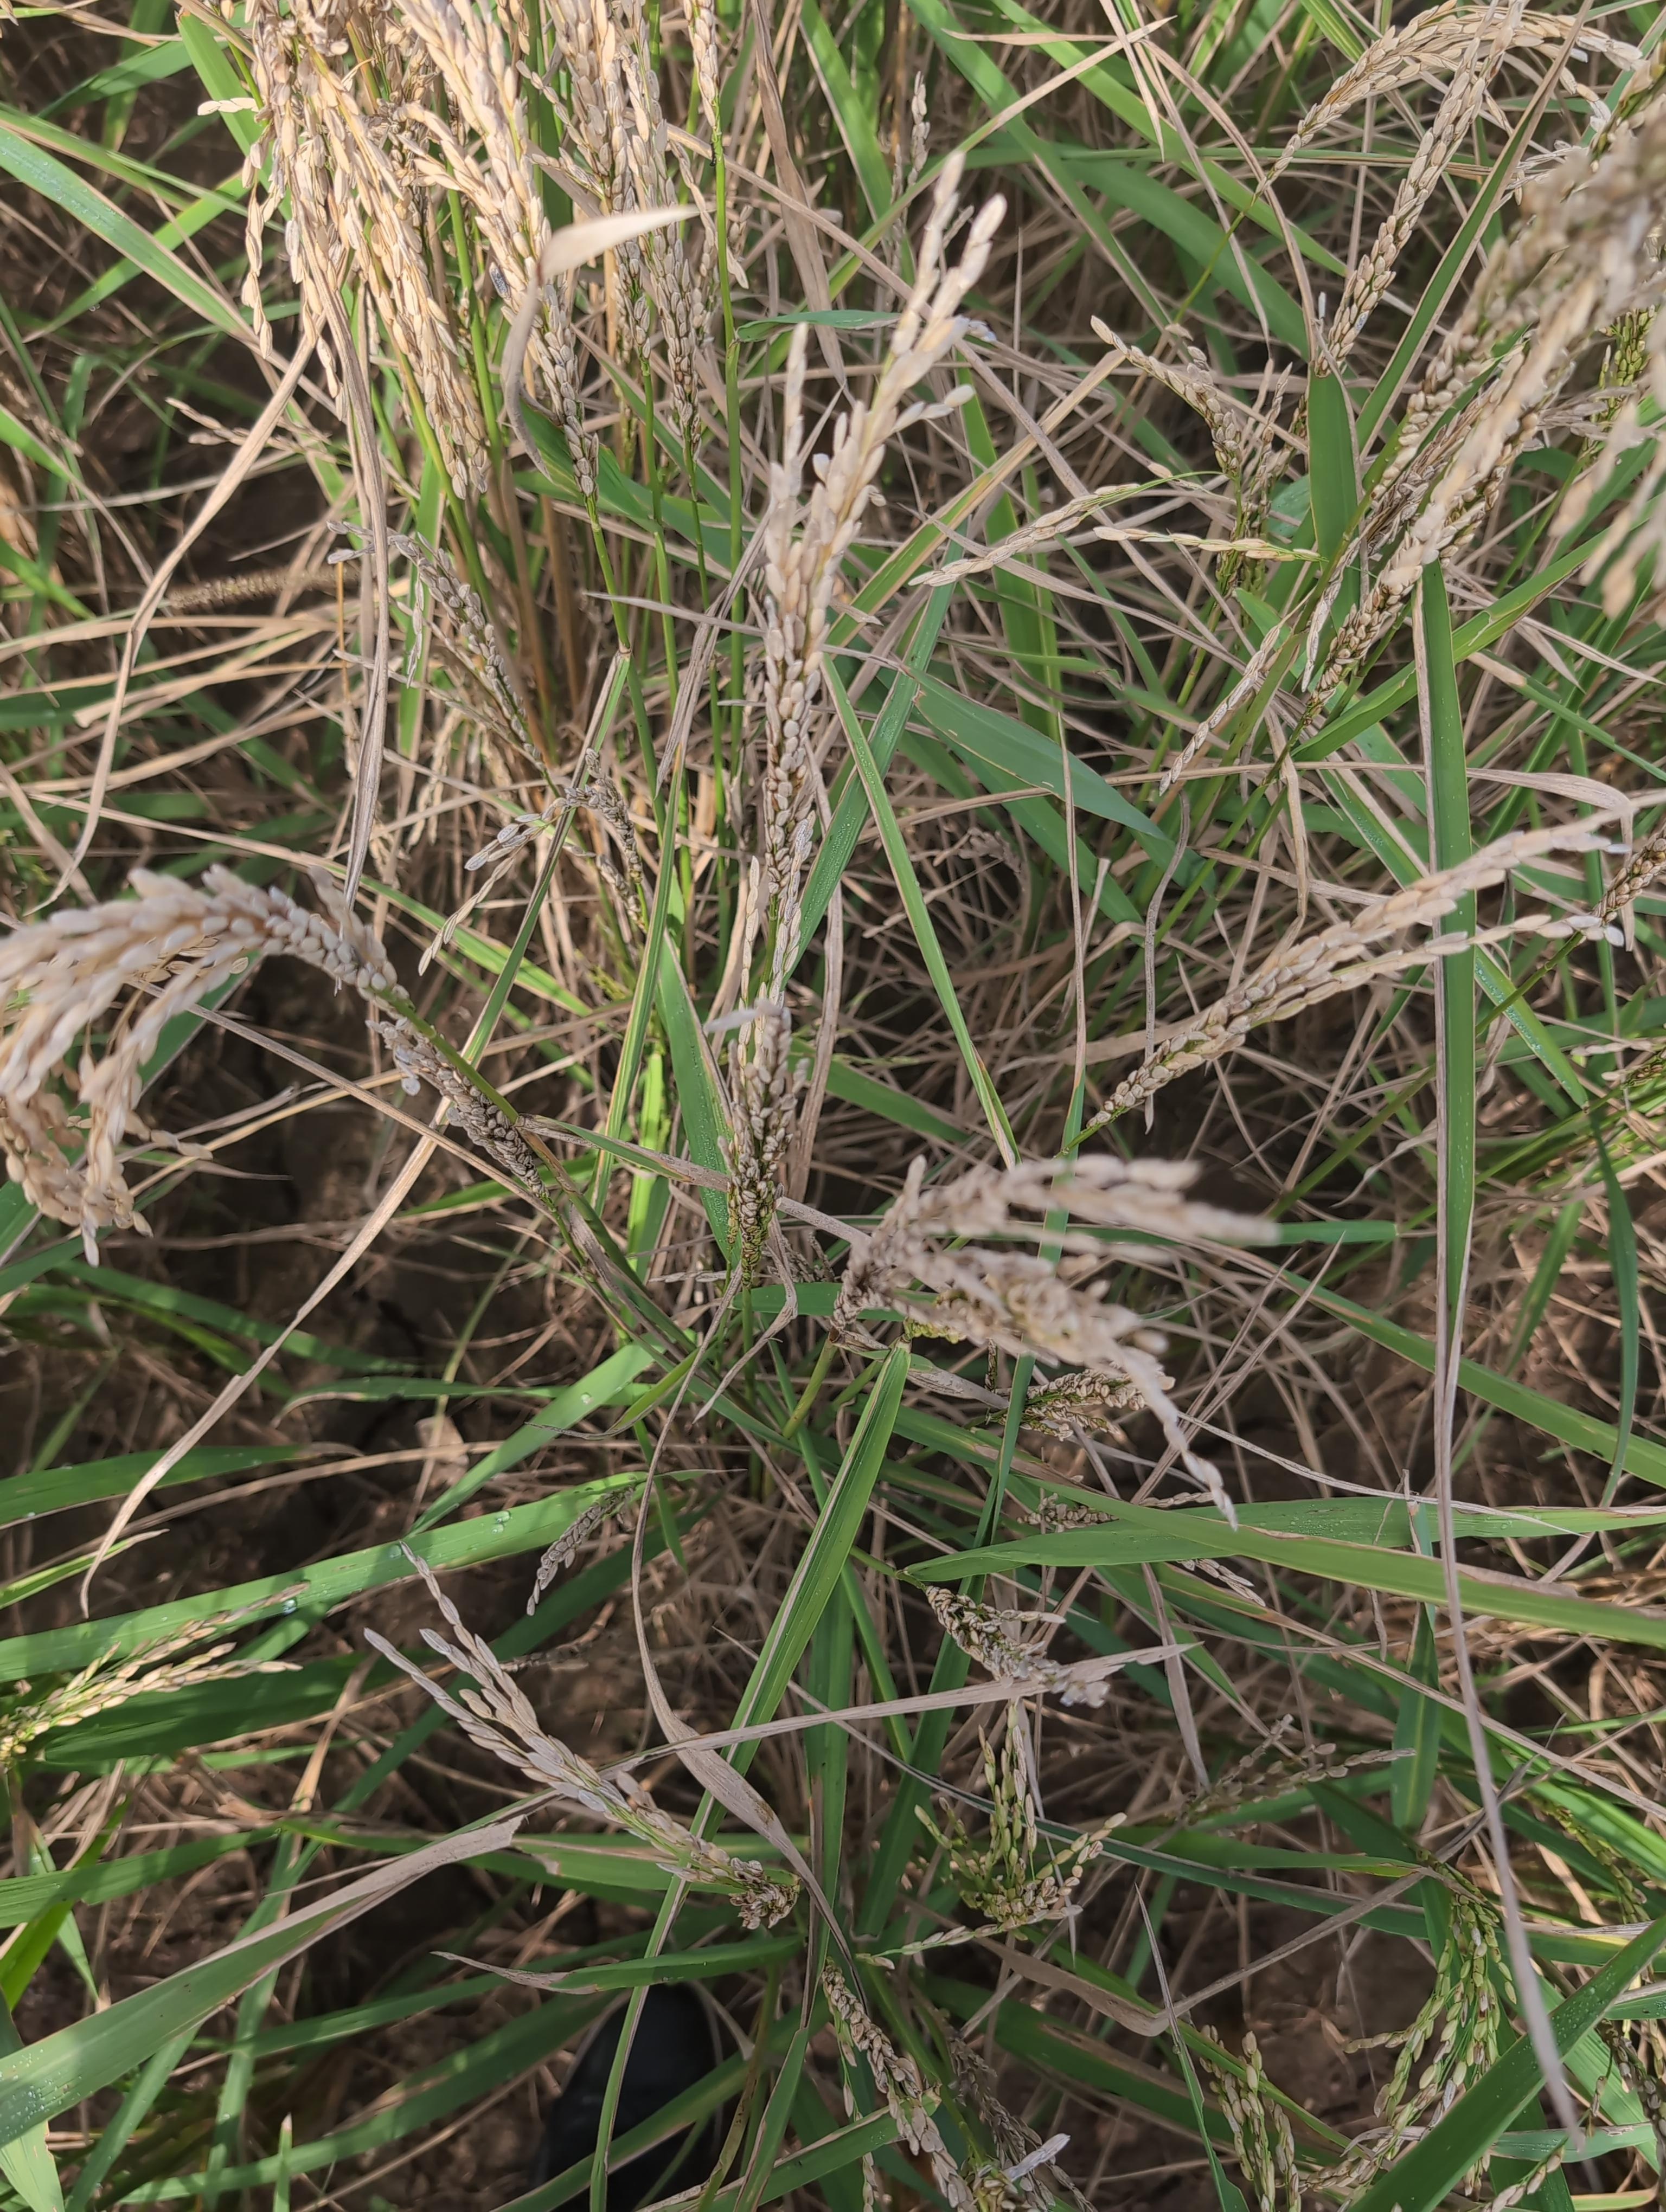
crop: rice
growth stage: ripening
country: Côte d'Ivoire
